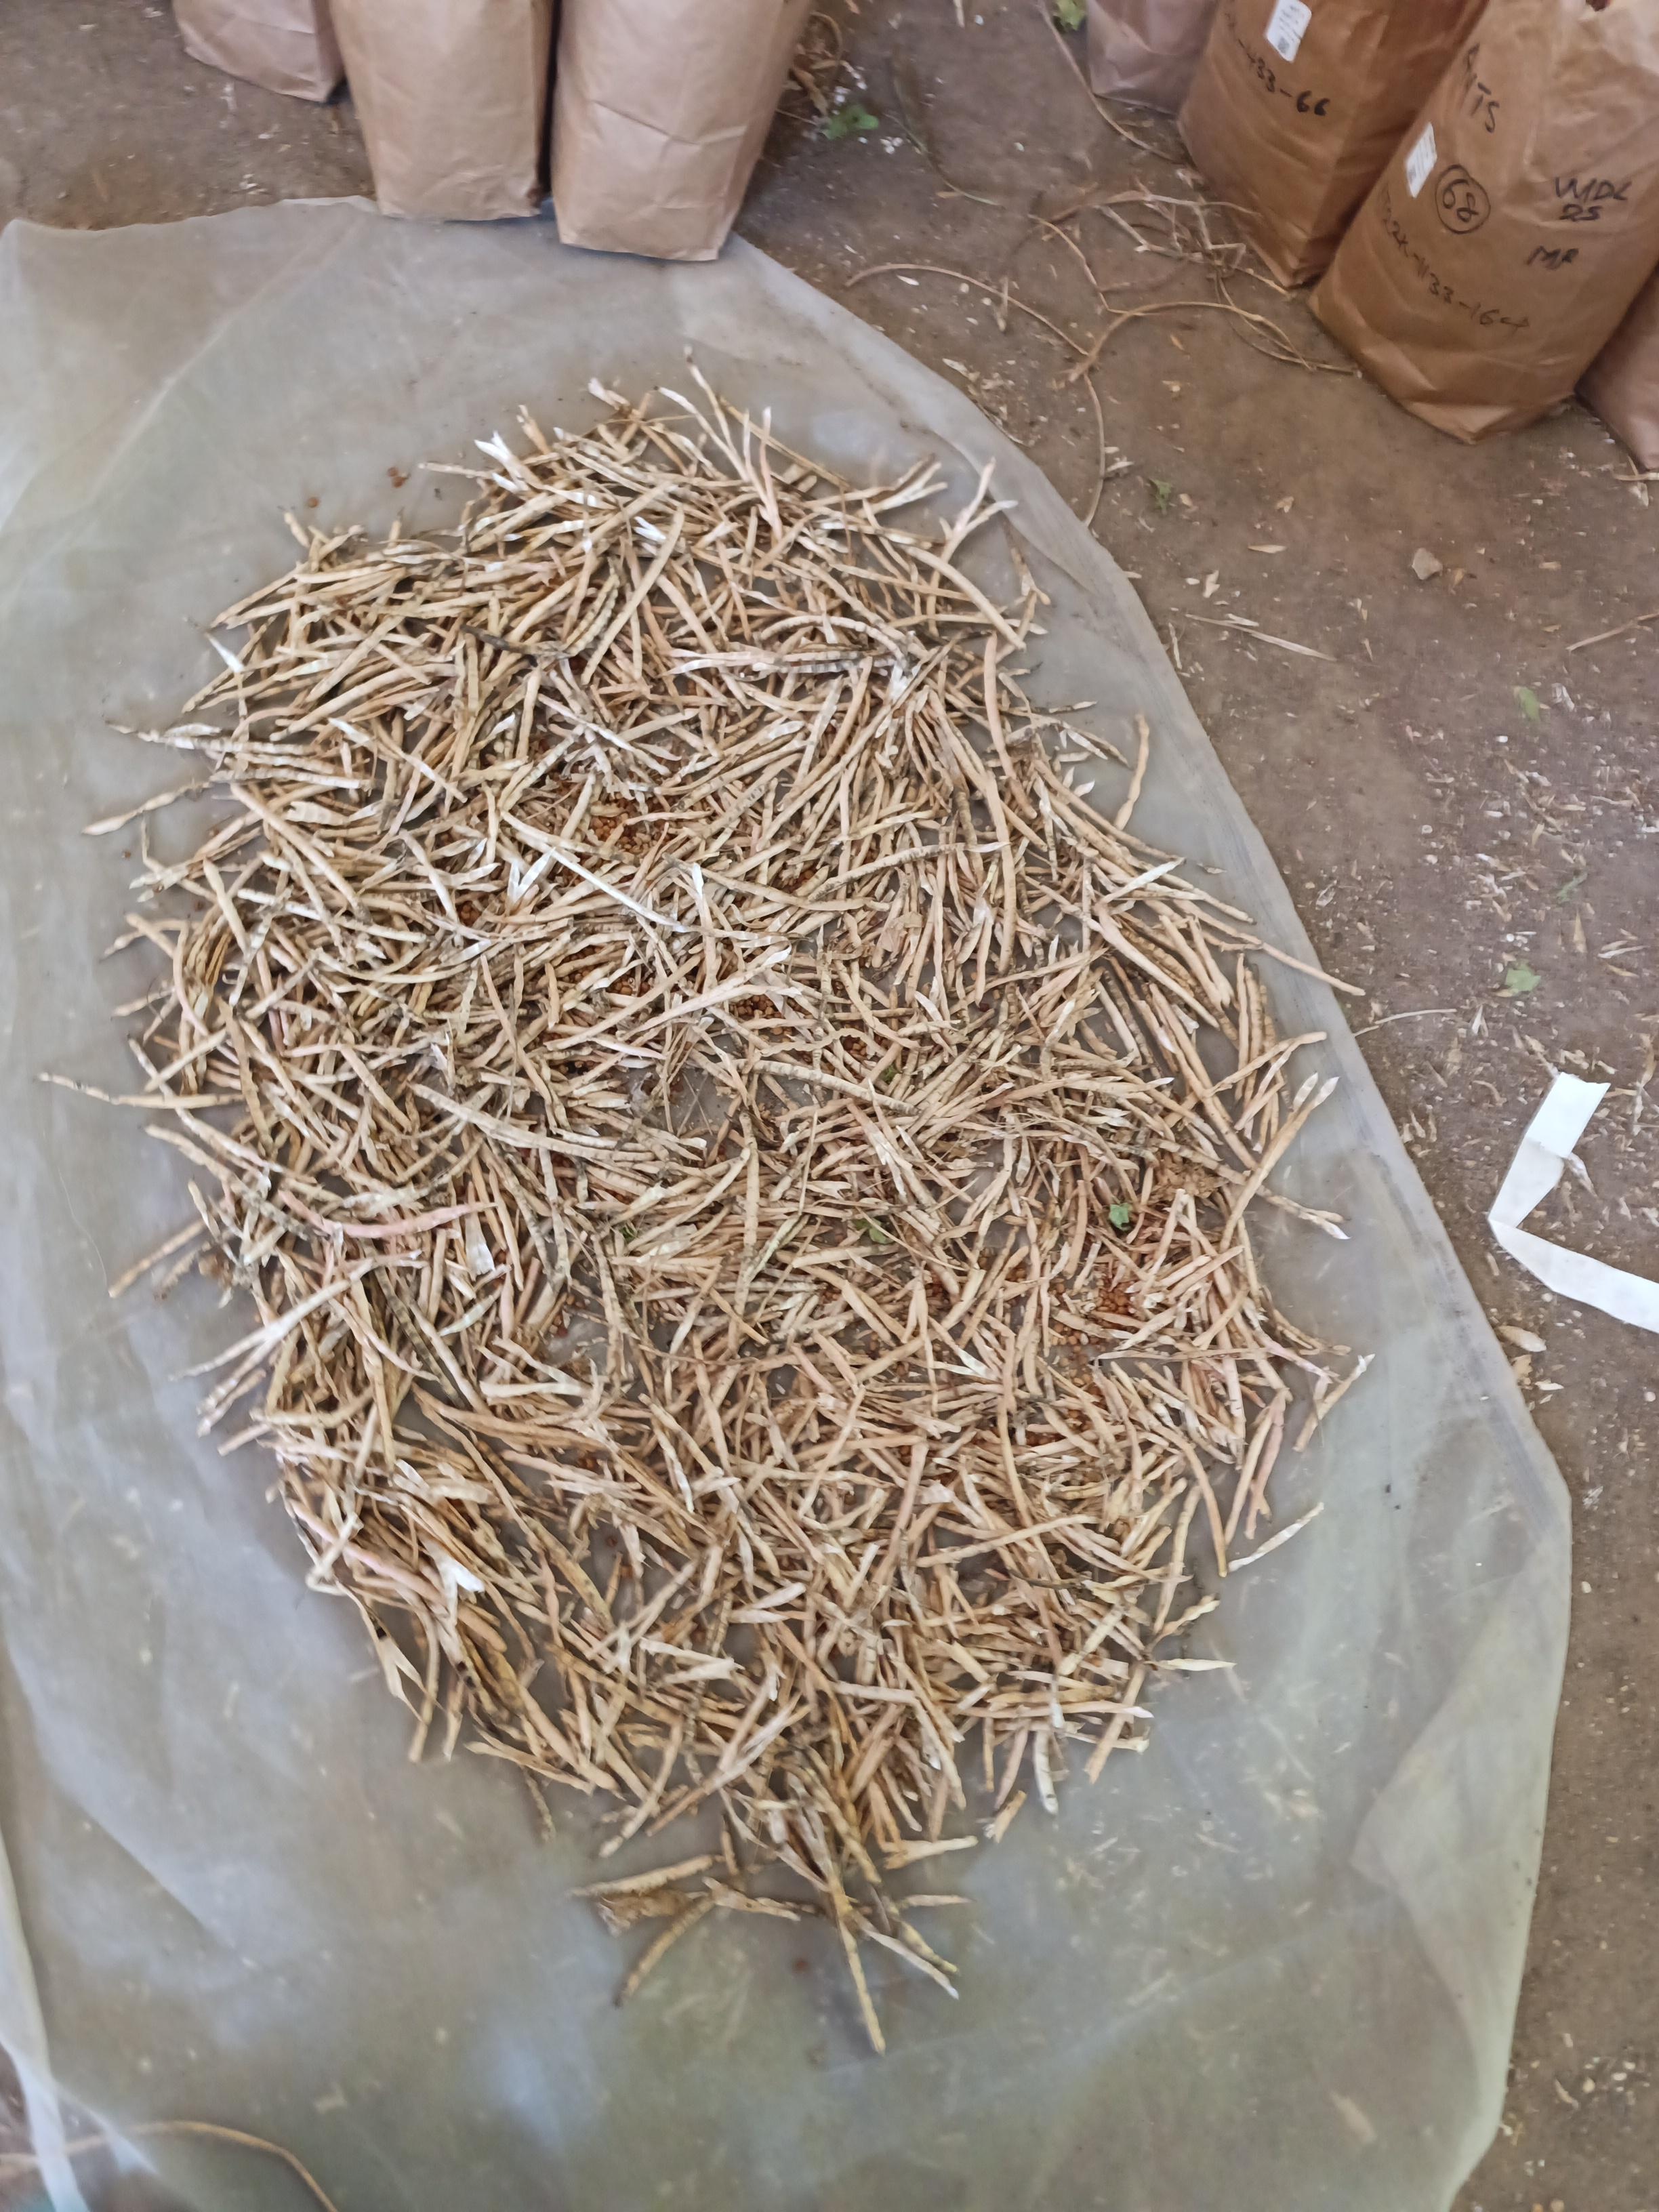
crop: cowpea
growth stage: harvest
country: Nigeria
